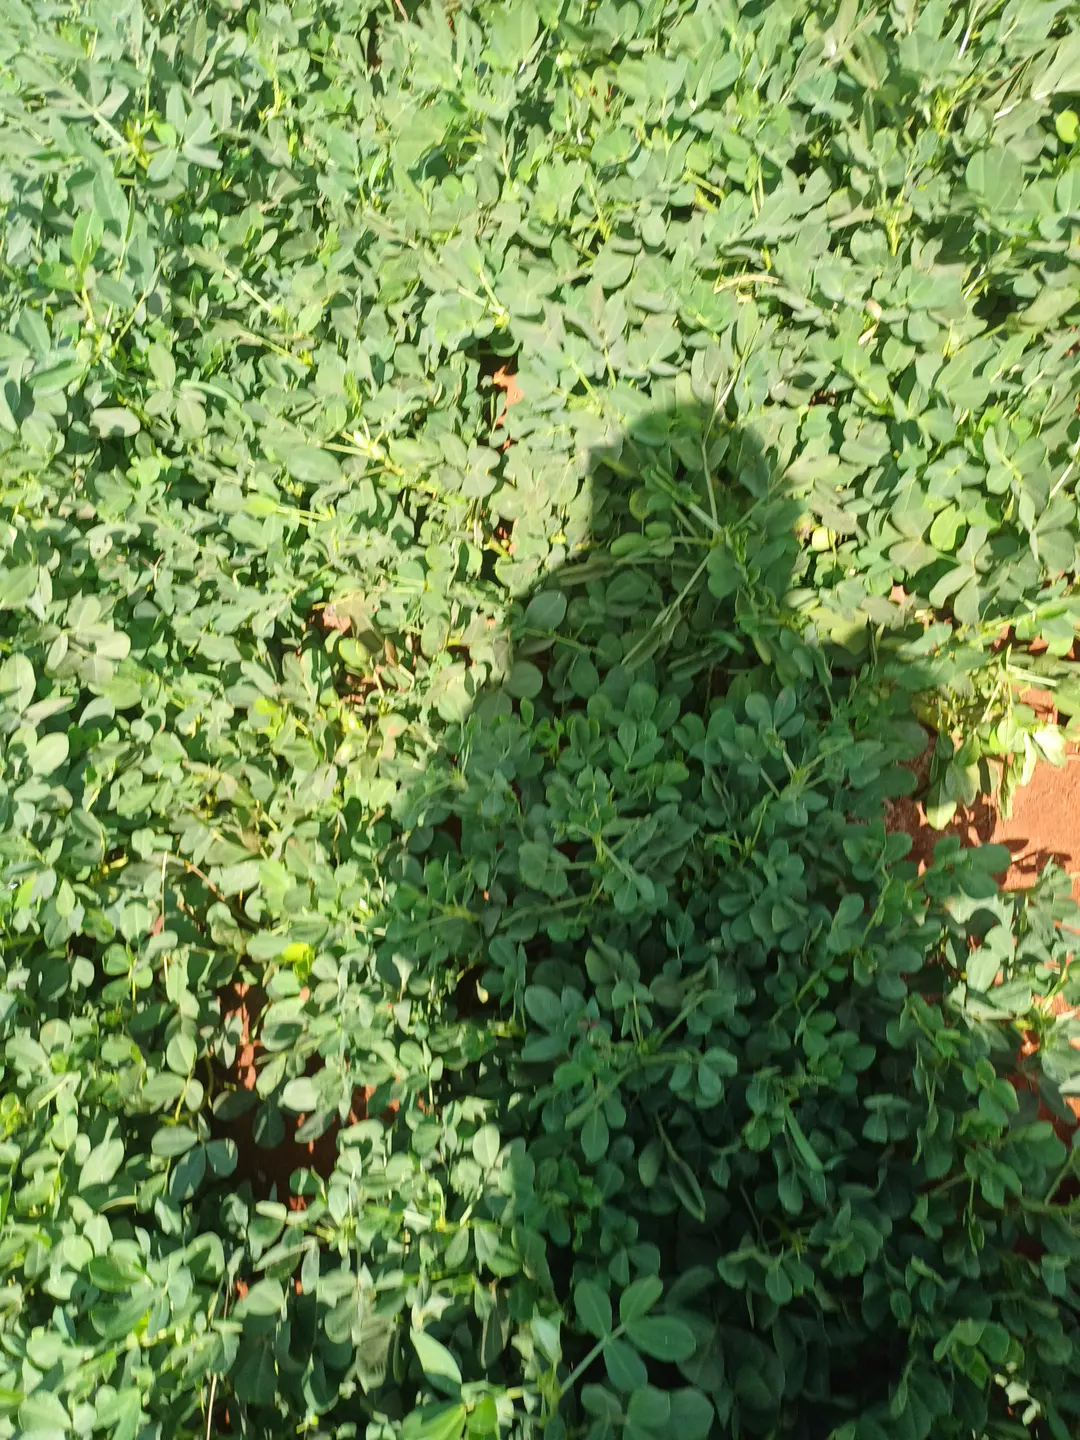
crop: groundnut
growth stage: pegging
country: Kenya
